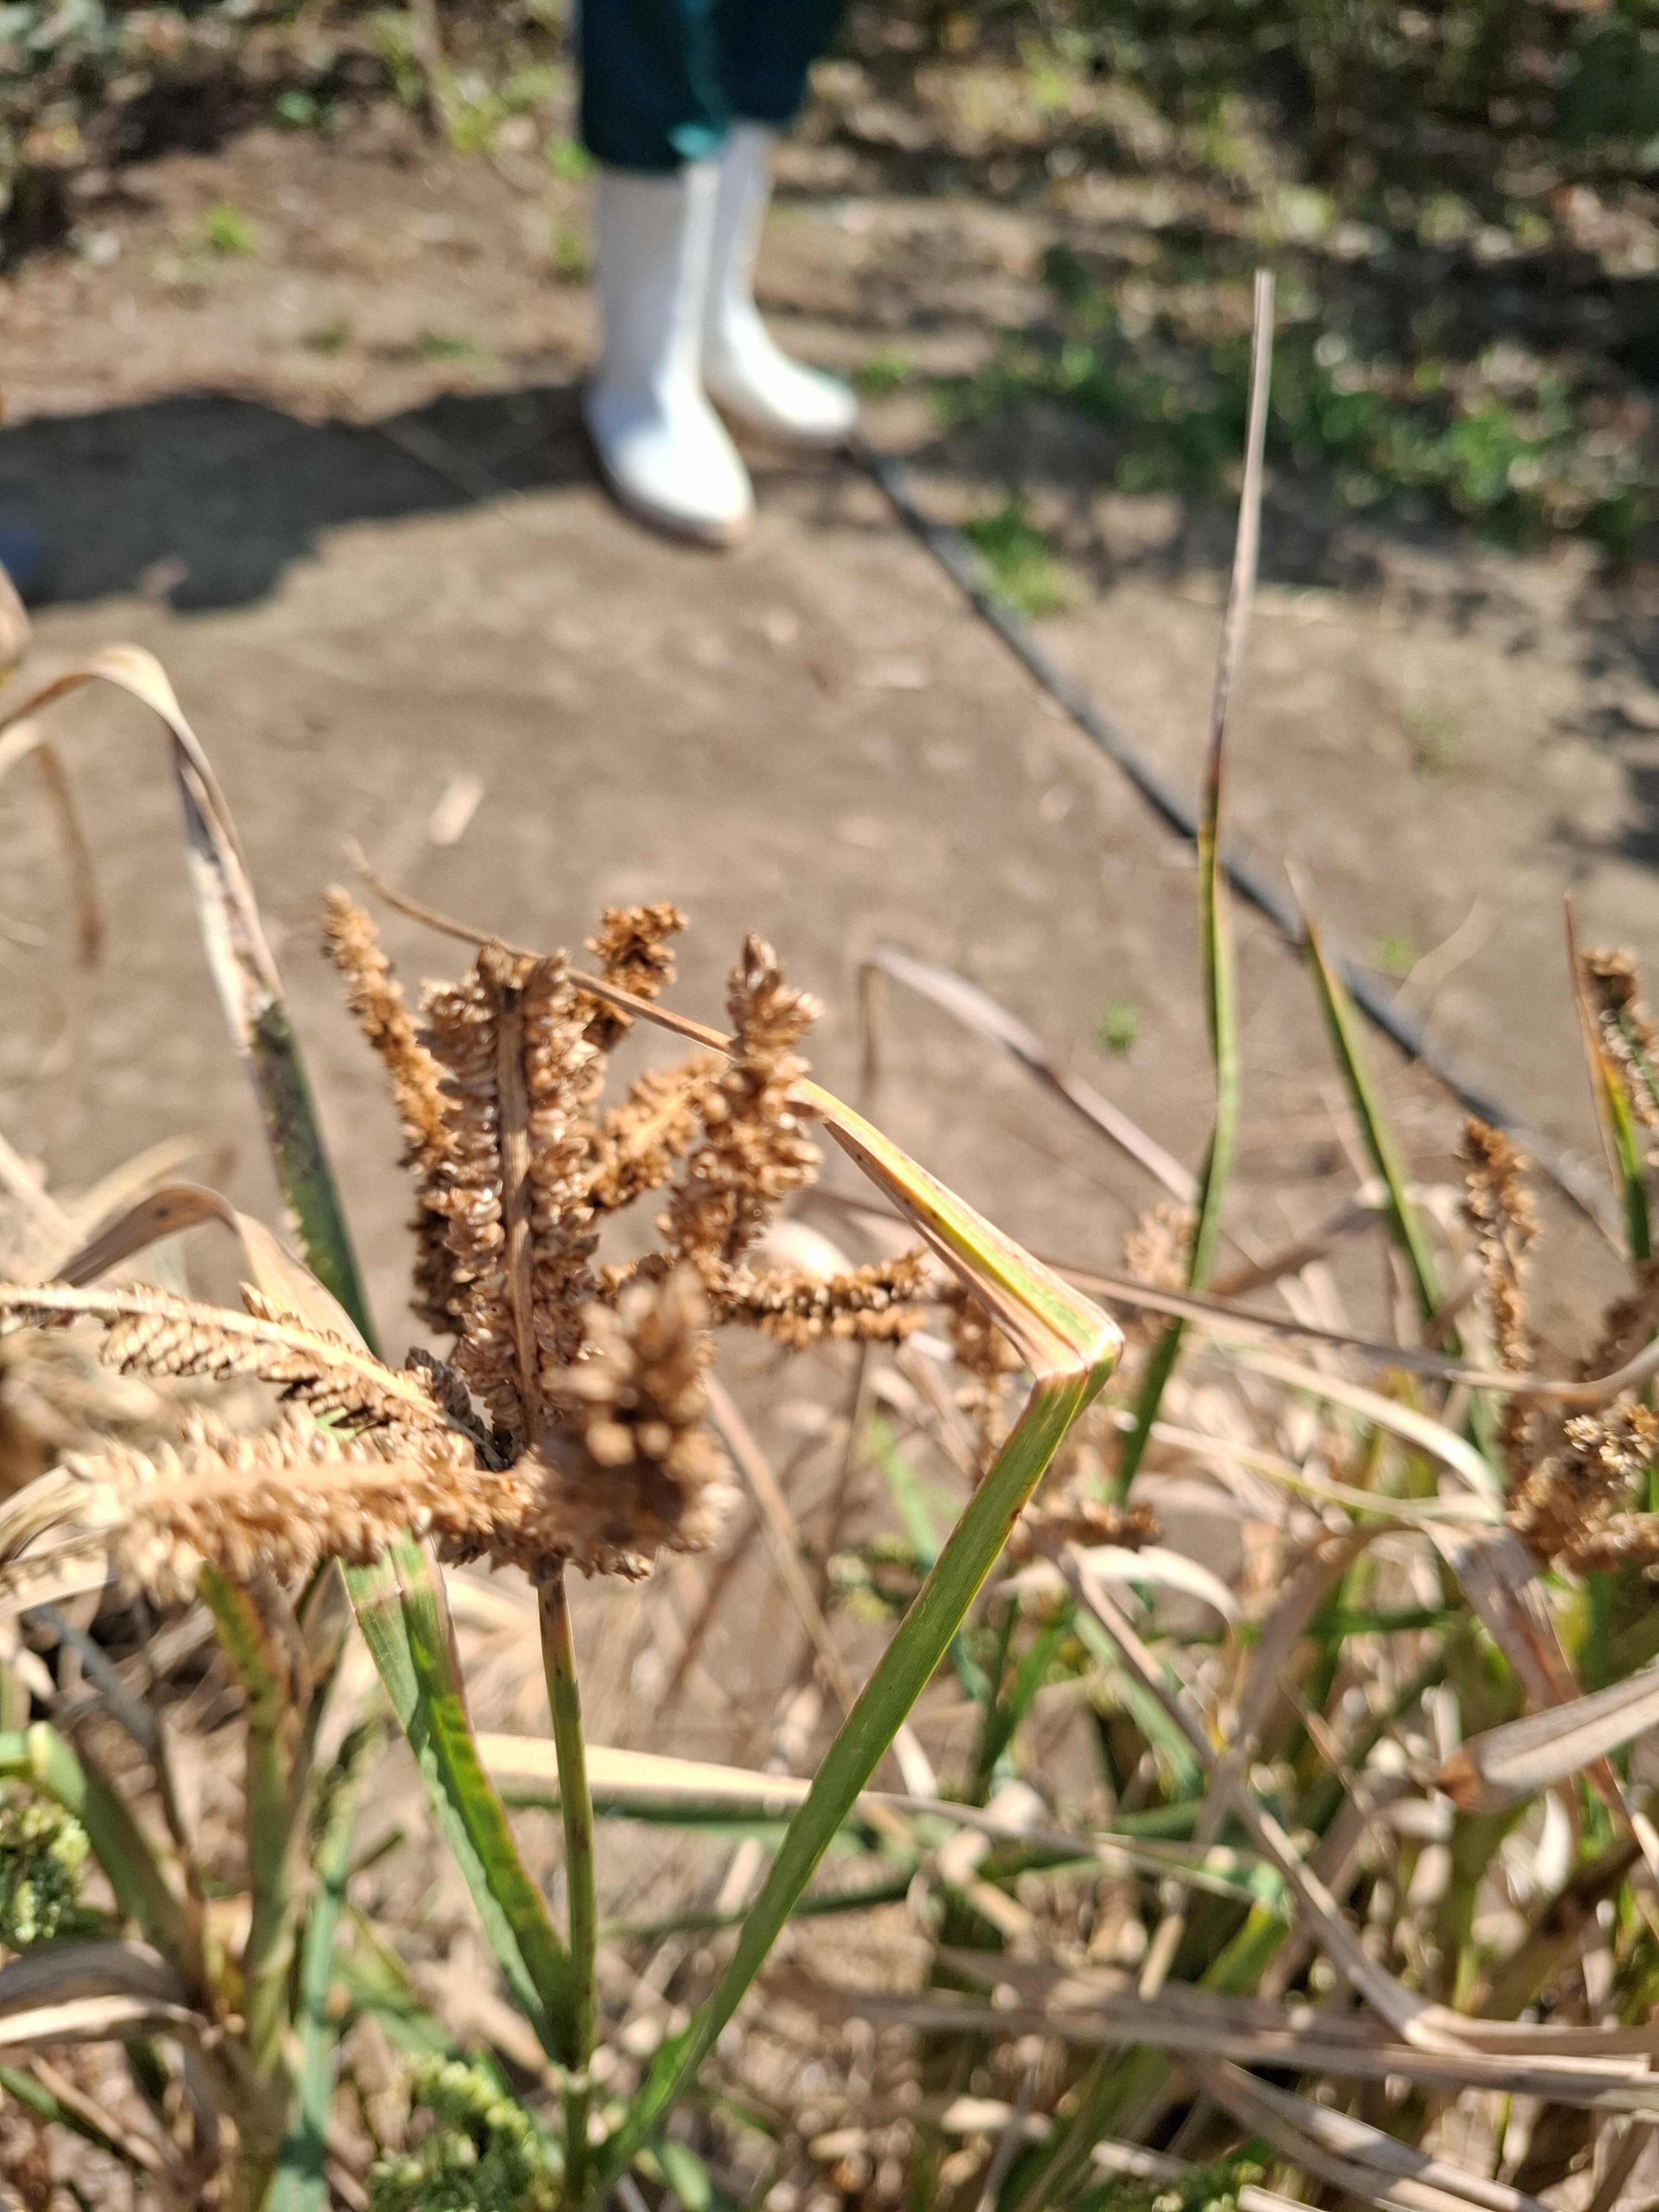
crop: finger millet
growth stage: filling grain
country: Tanzania
